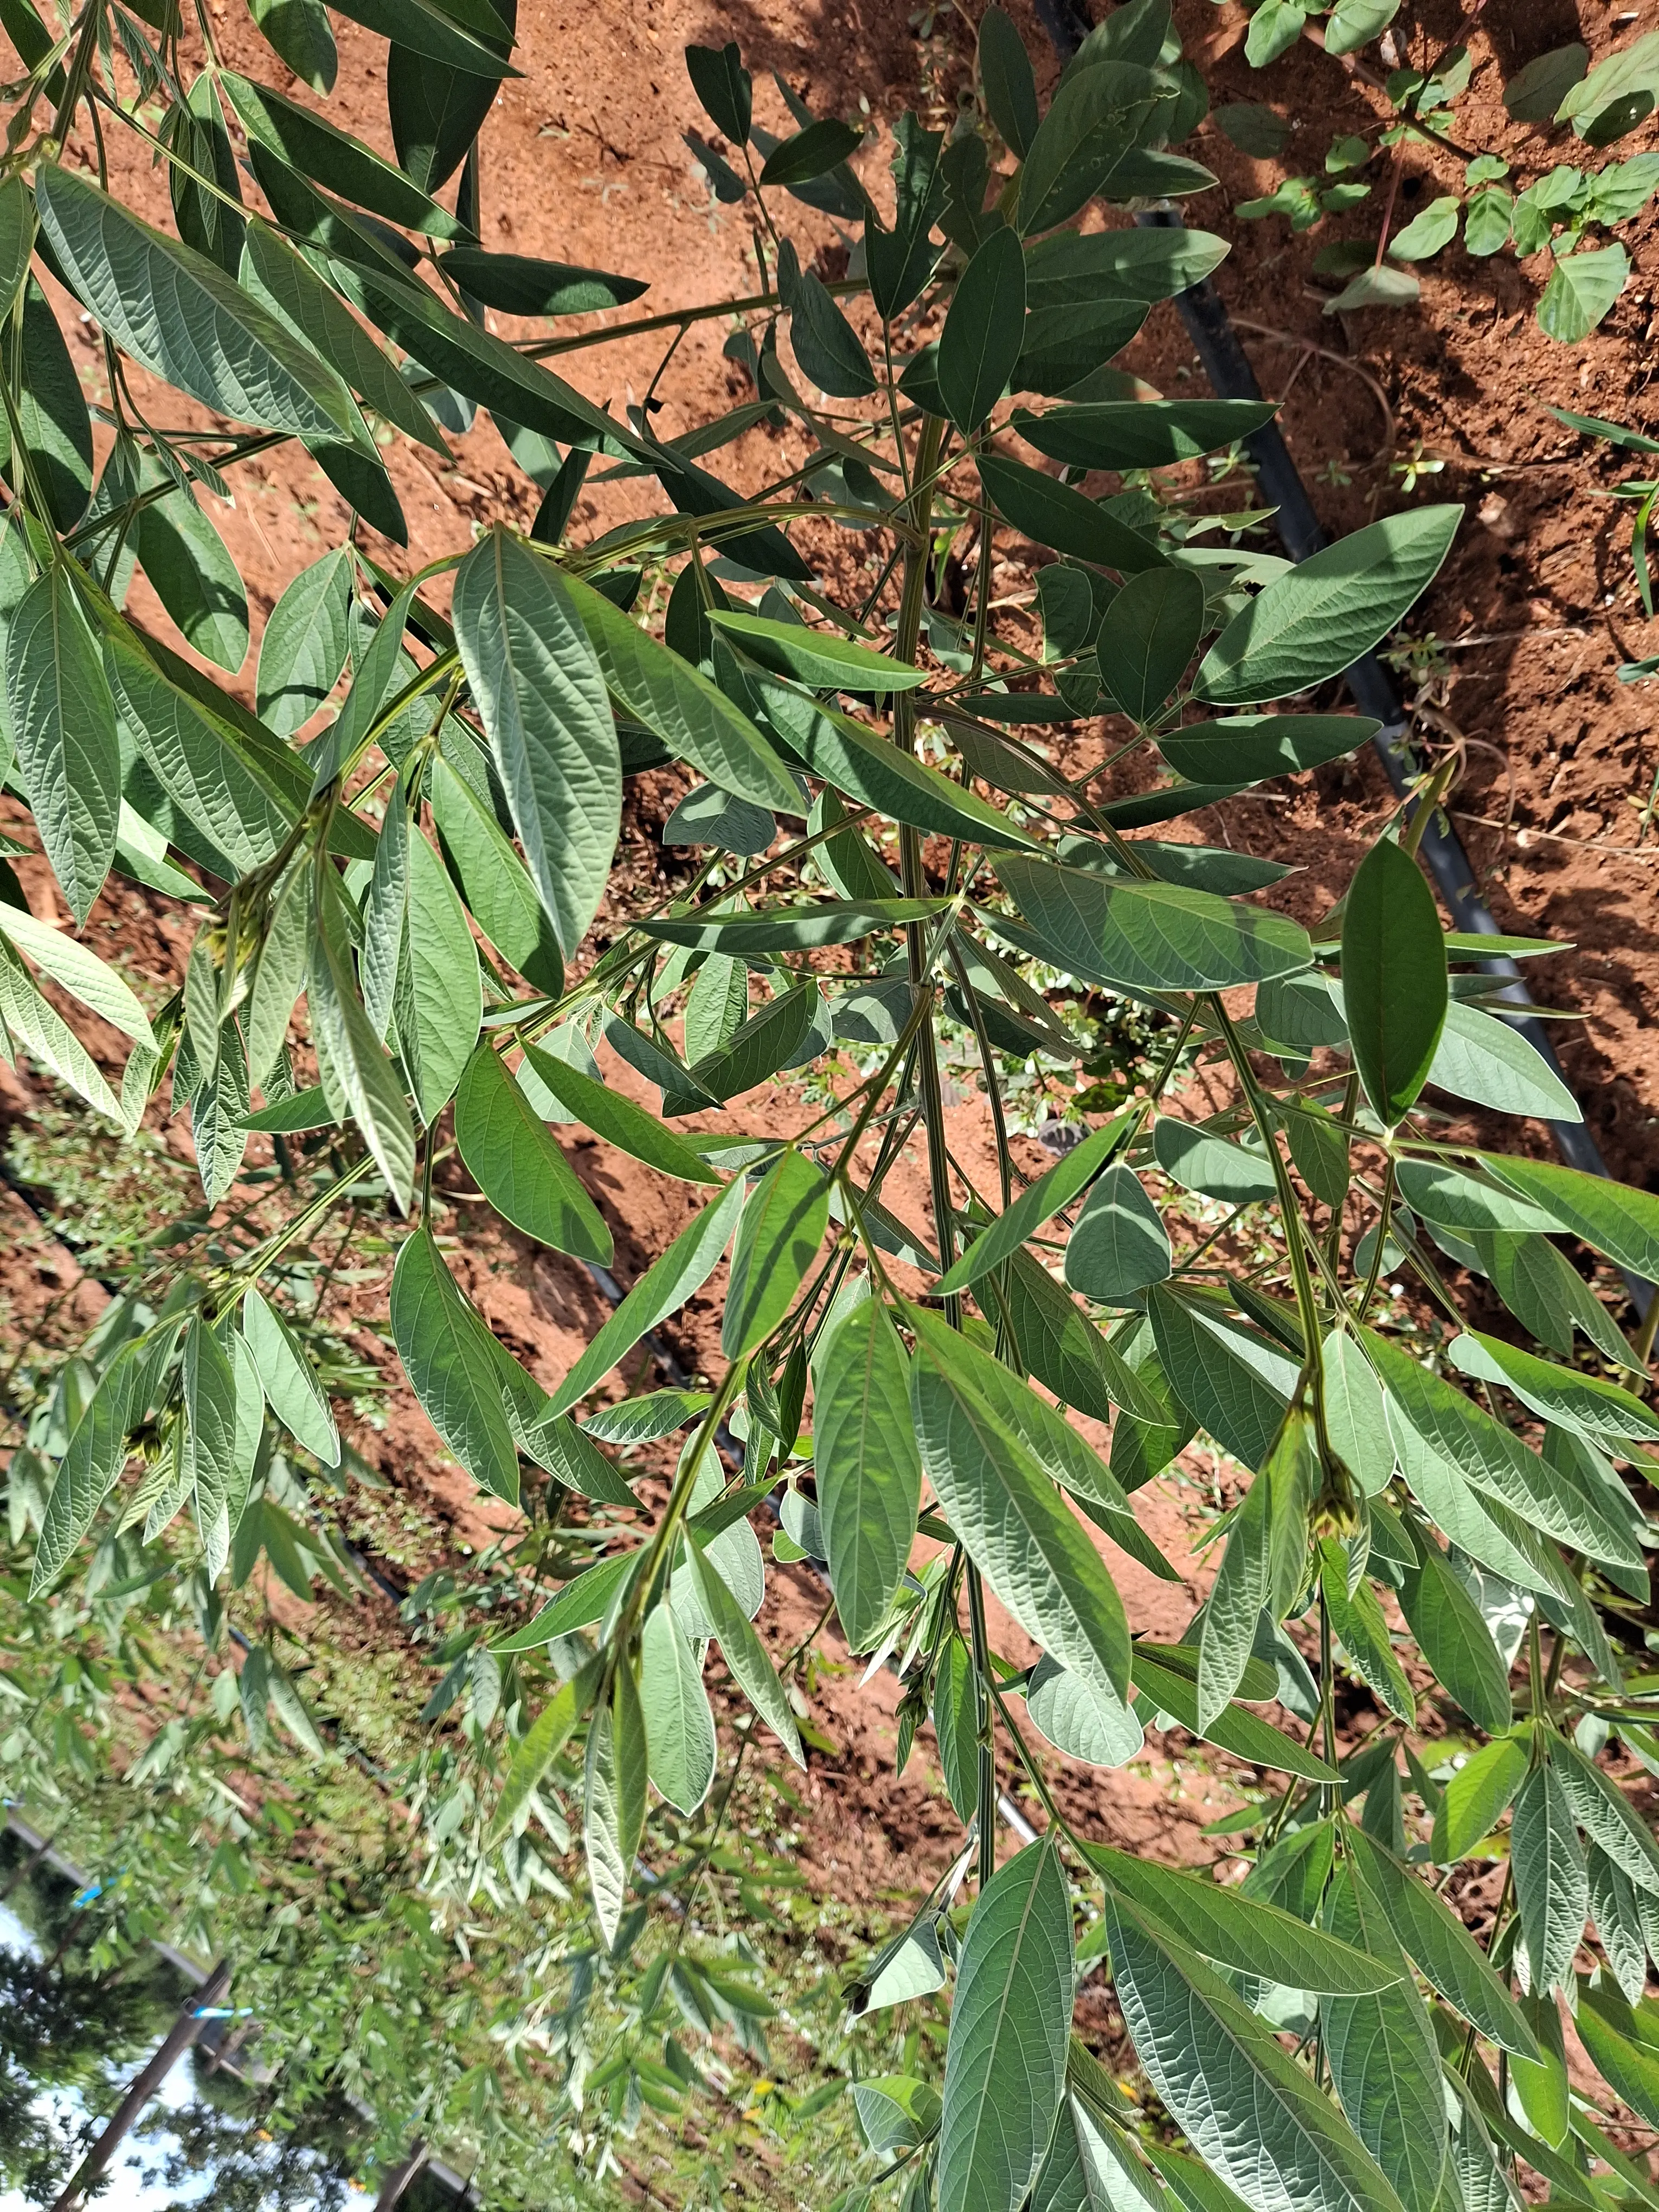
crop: pigeonpea
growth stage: vegetative
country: Kenya
